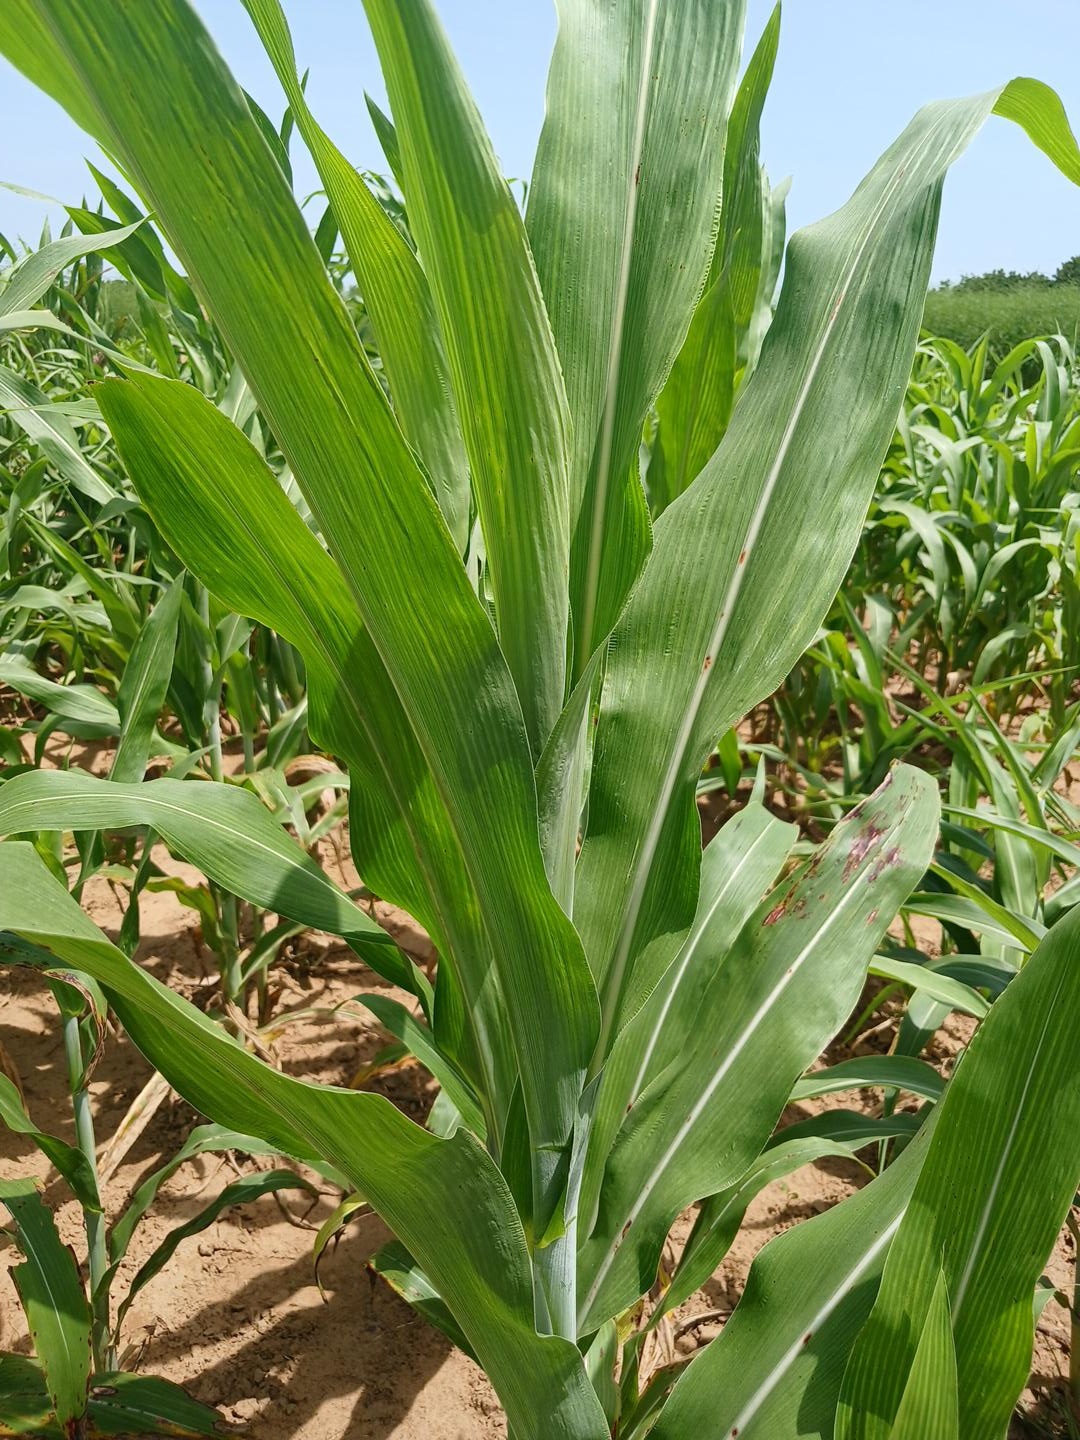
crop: sorghum
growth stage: vegetative
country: Senegal
